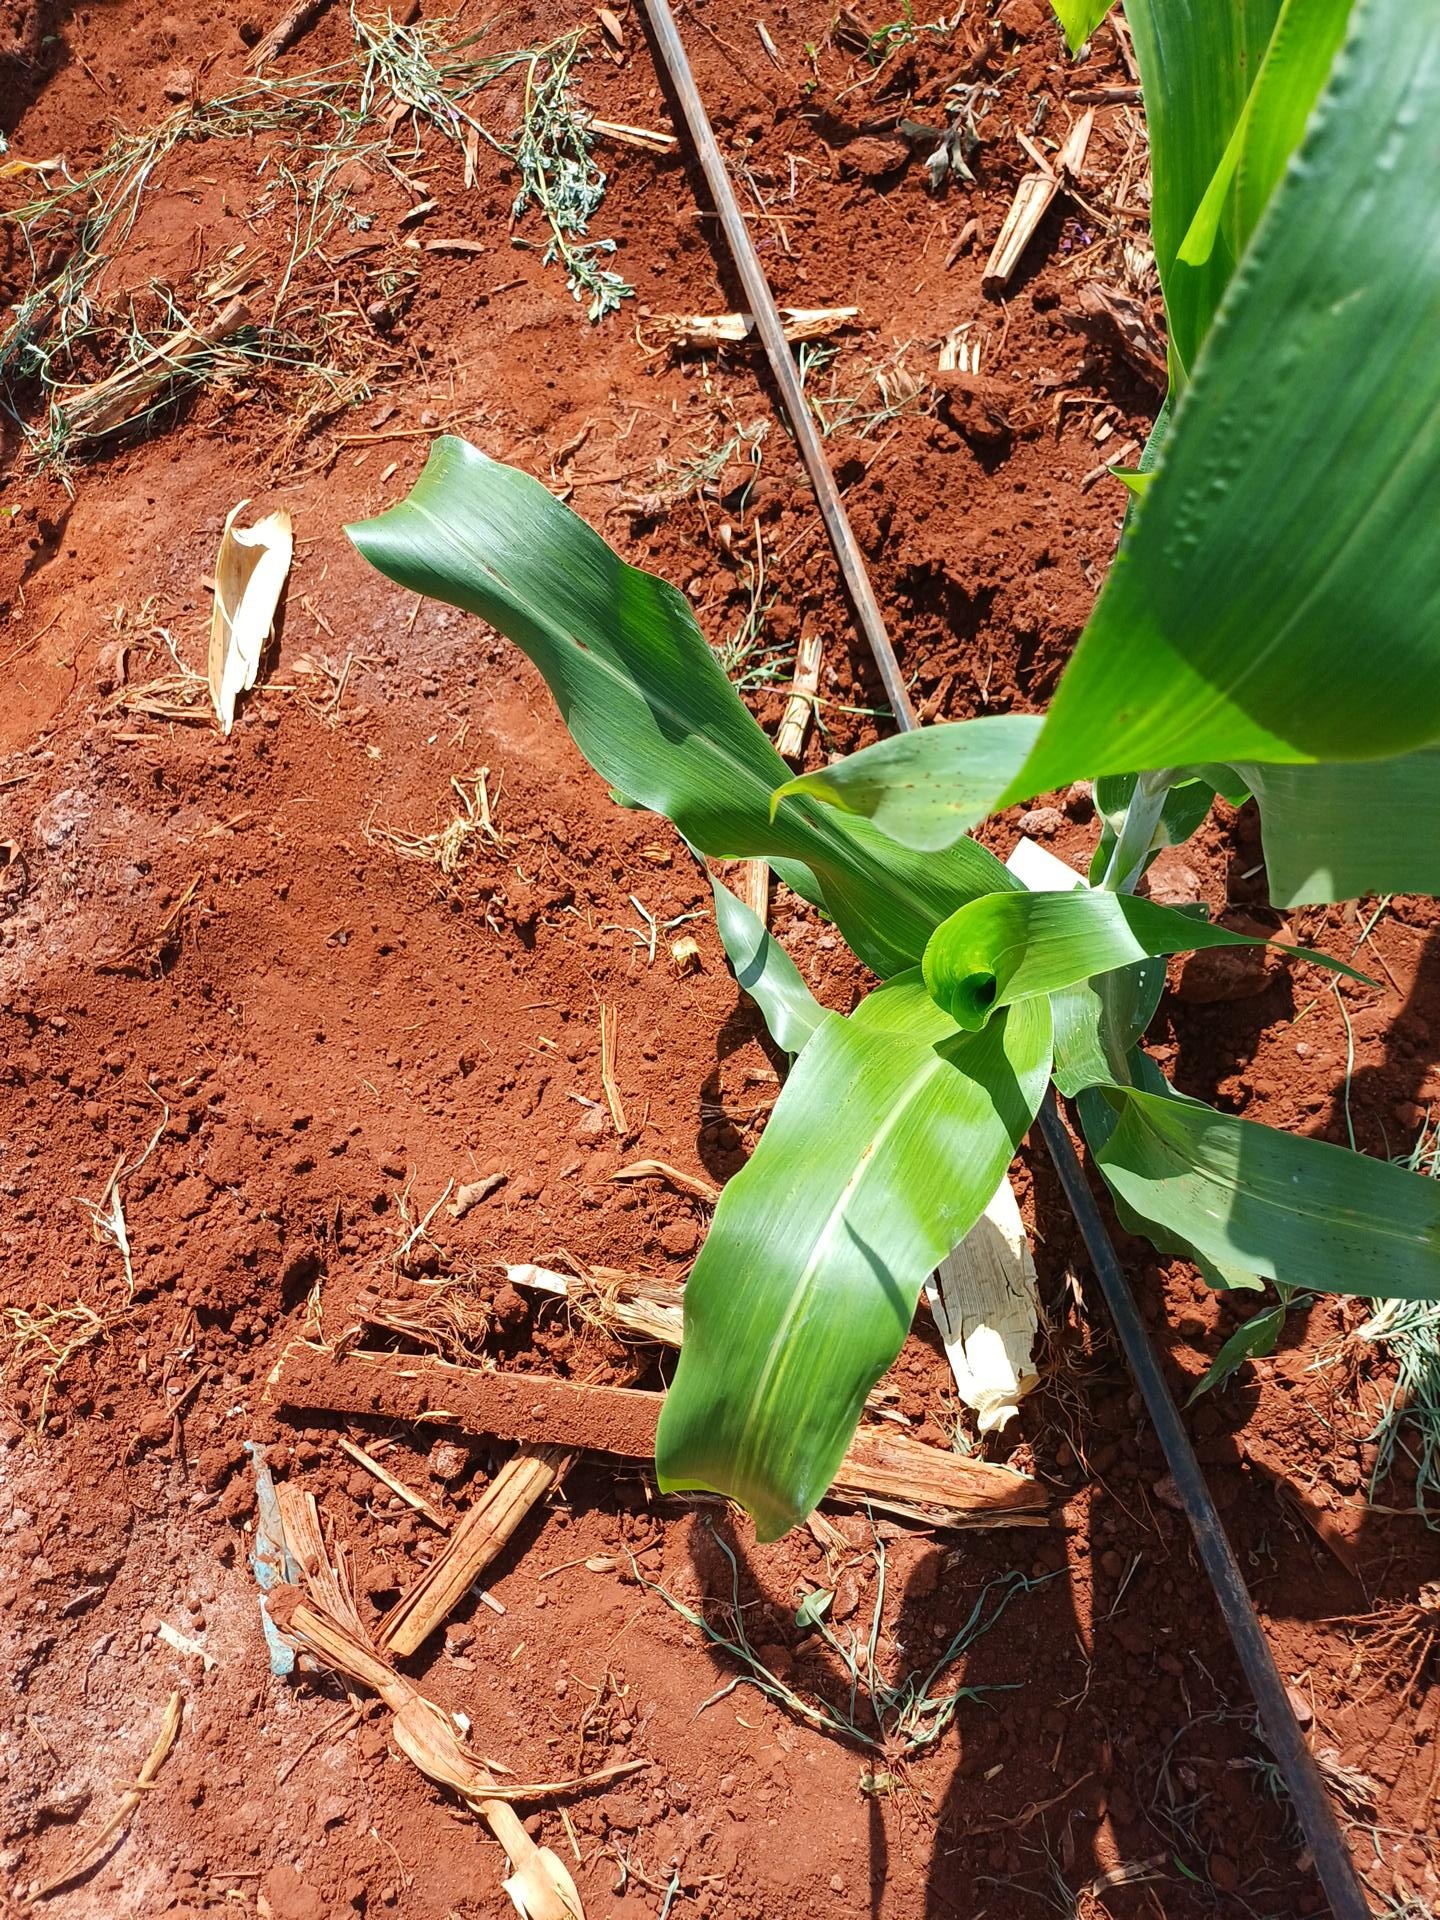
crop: sorghum
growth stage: vegetative
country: Kenya
